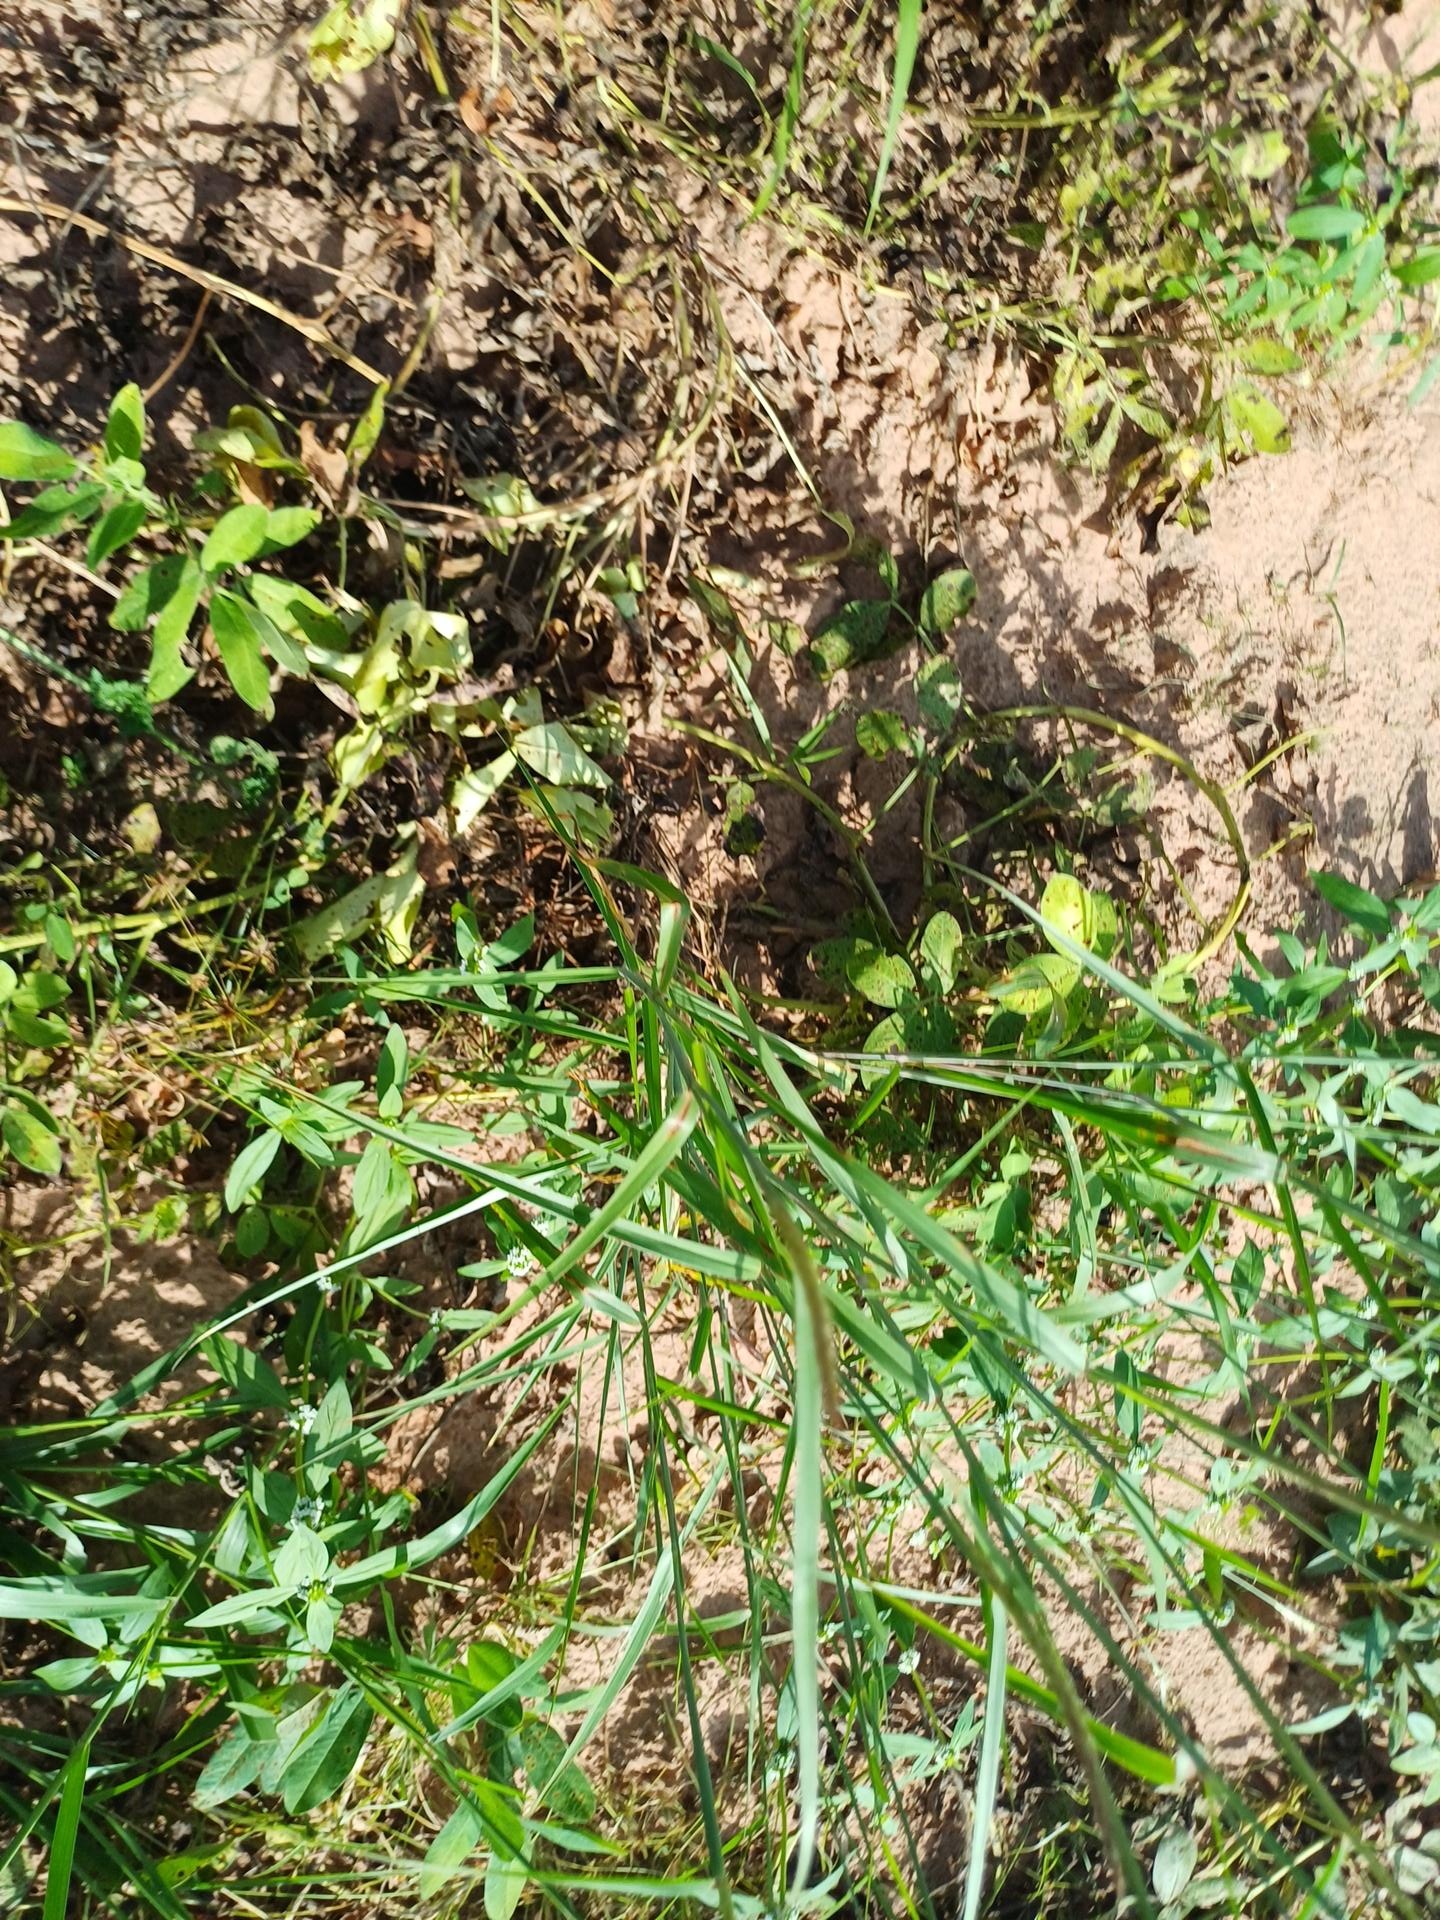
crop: groundnut
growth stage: flowering
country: Senegal
